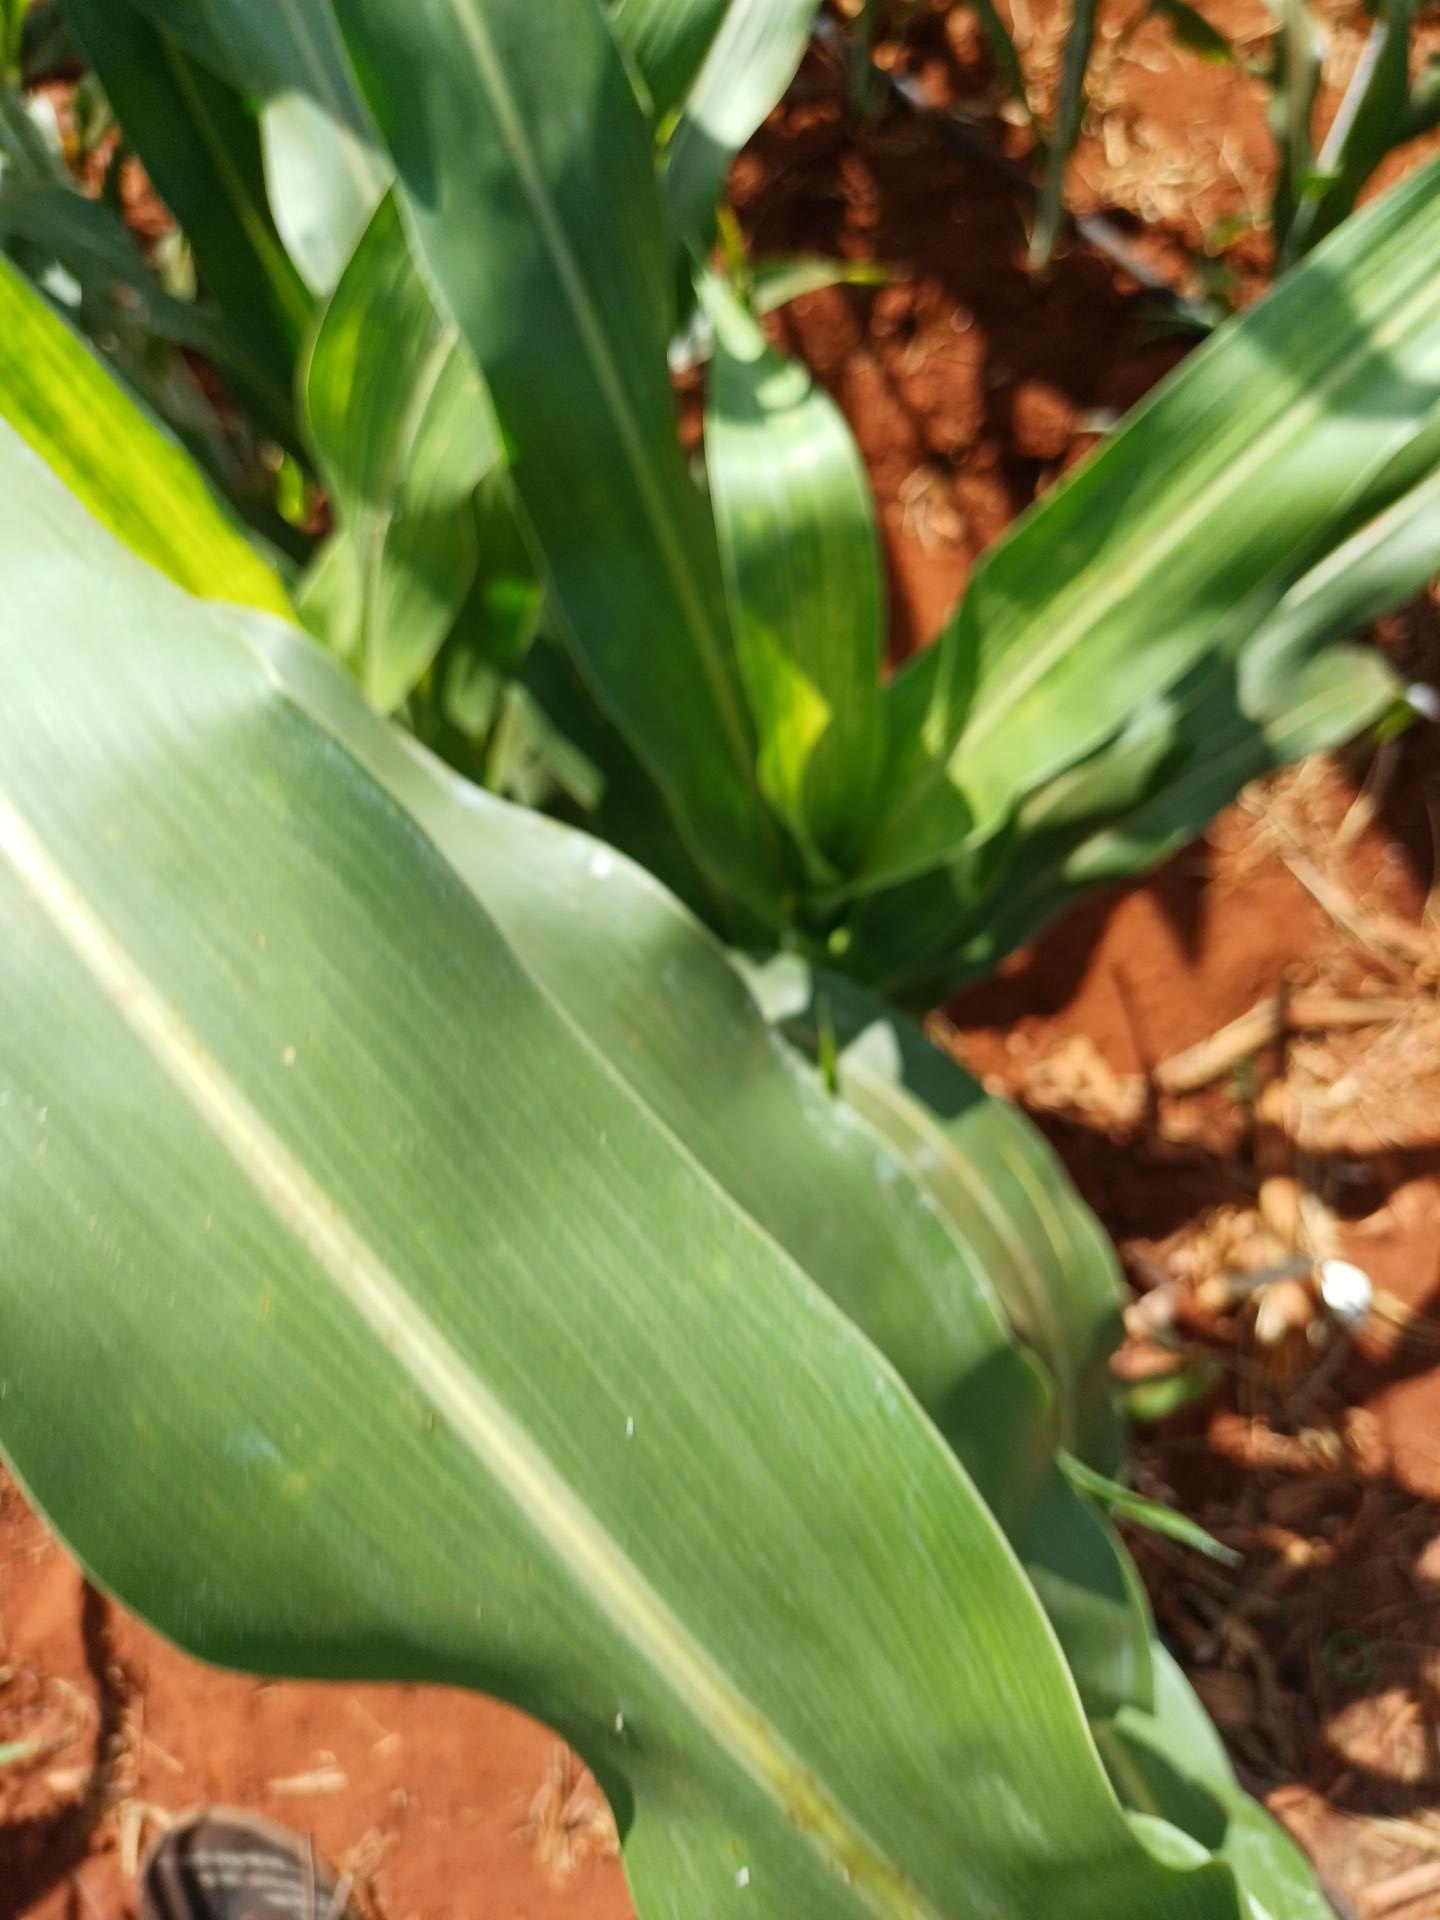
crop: sorghum
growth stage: heading tuber
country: Kenya
